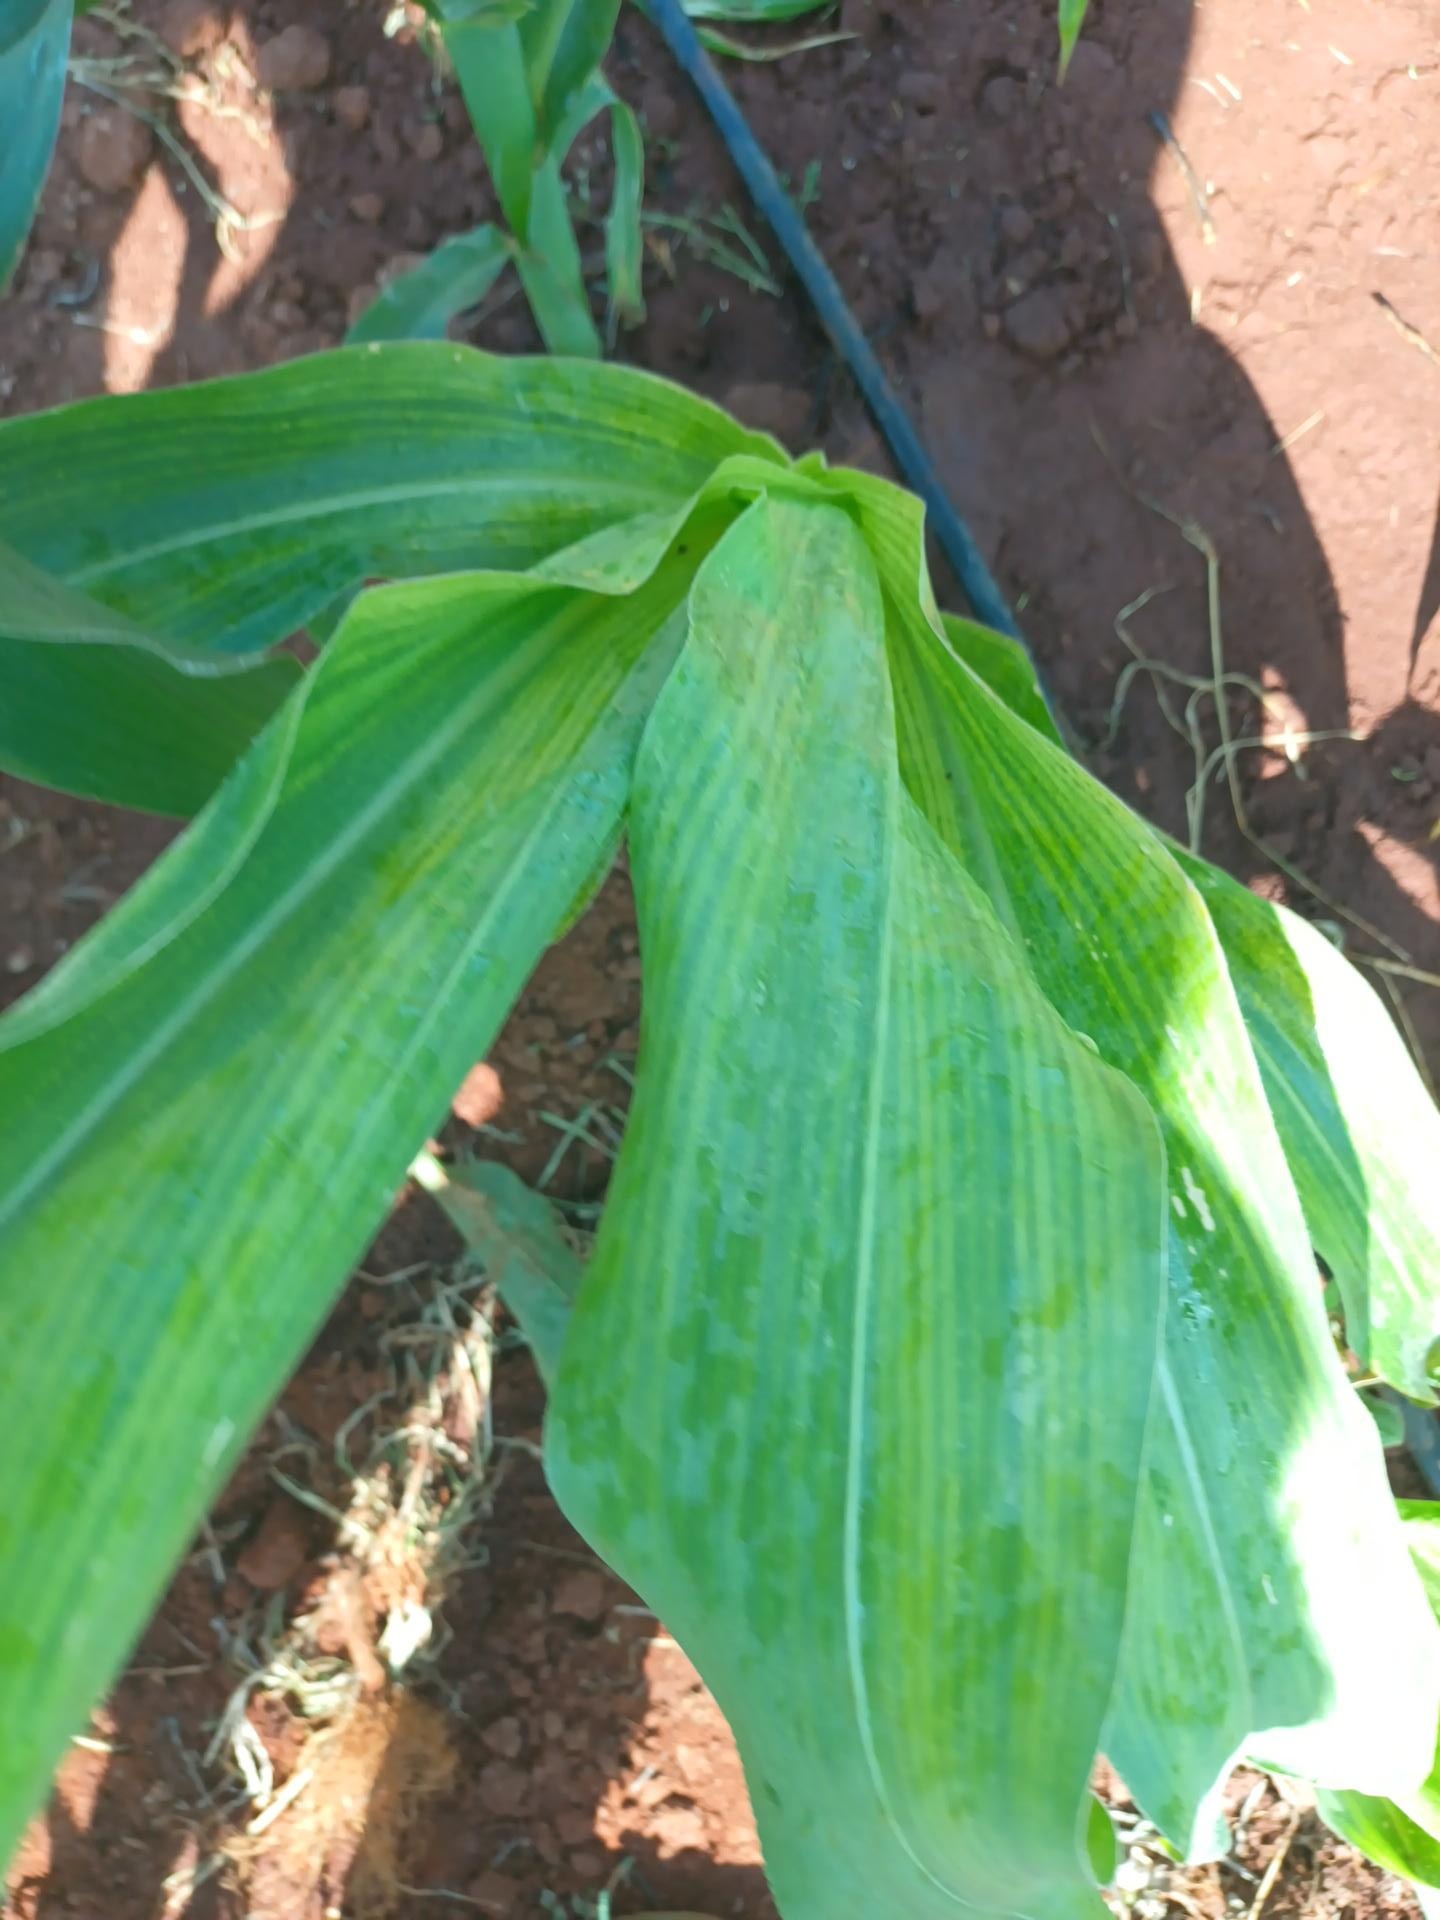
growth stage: vegetative
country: Kenya
